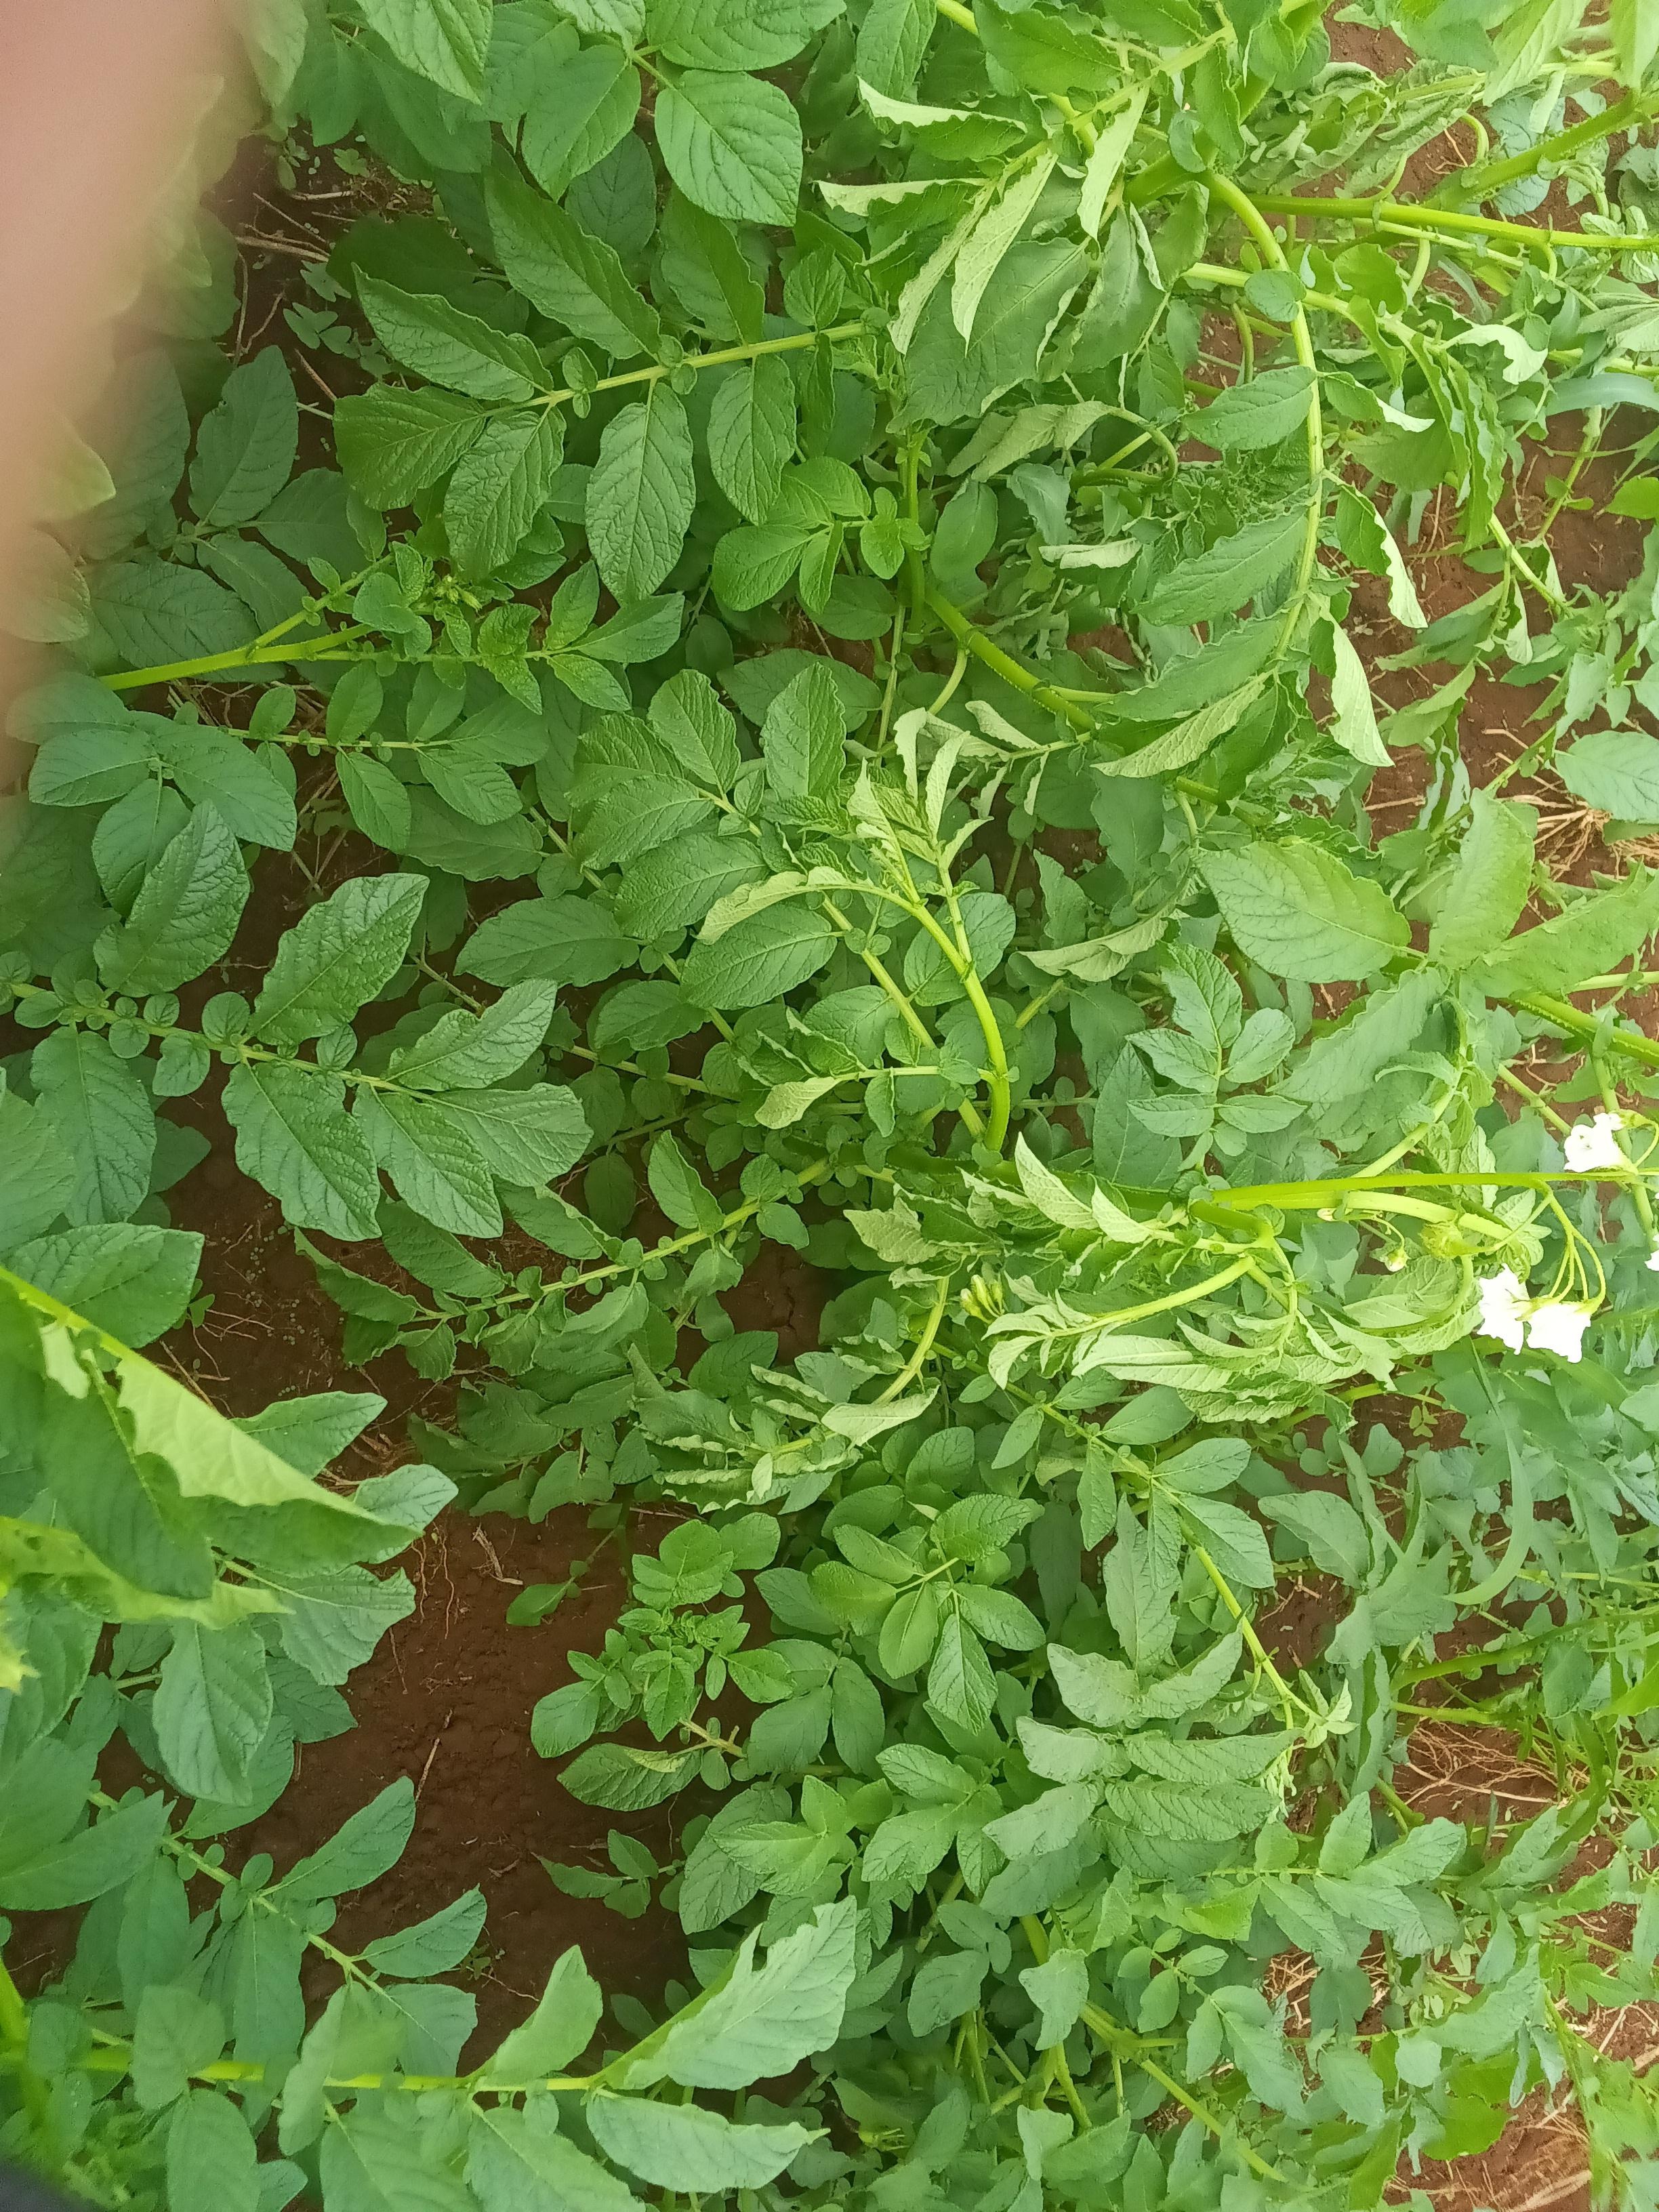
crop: potato
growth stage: flowering
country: Kenya
